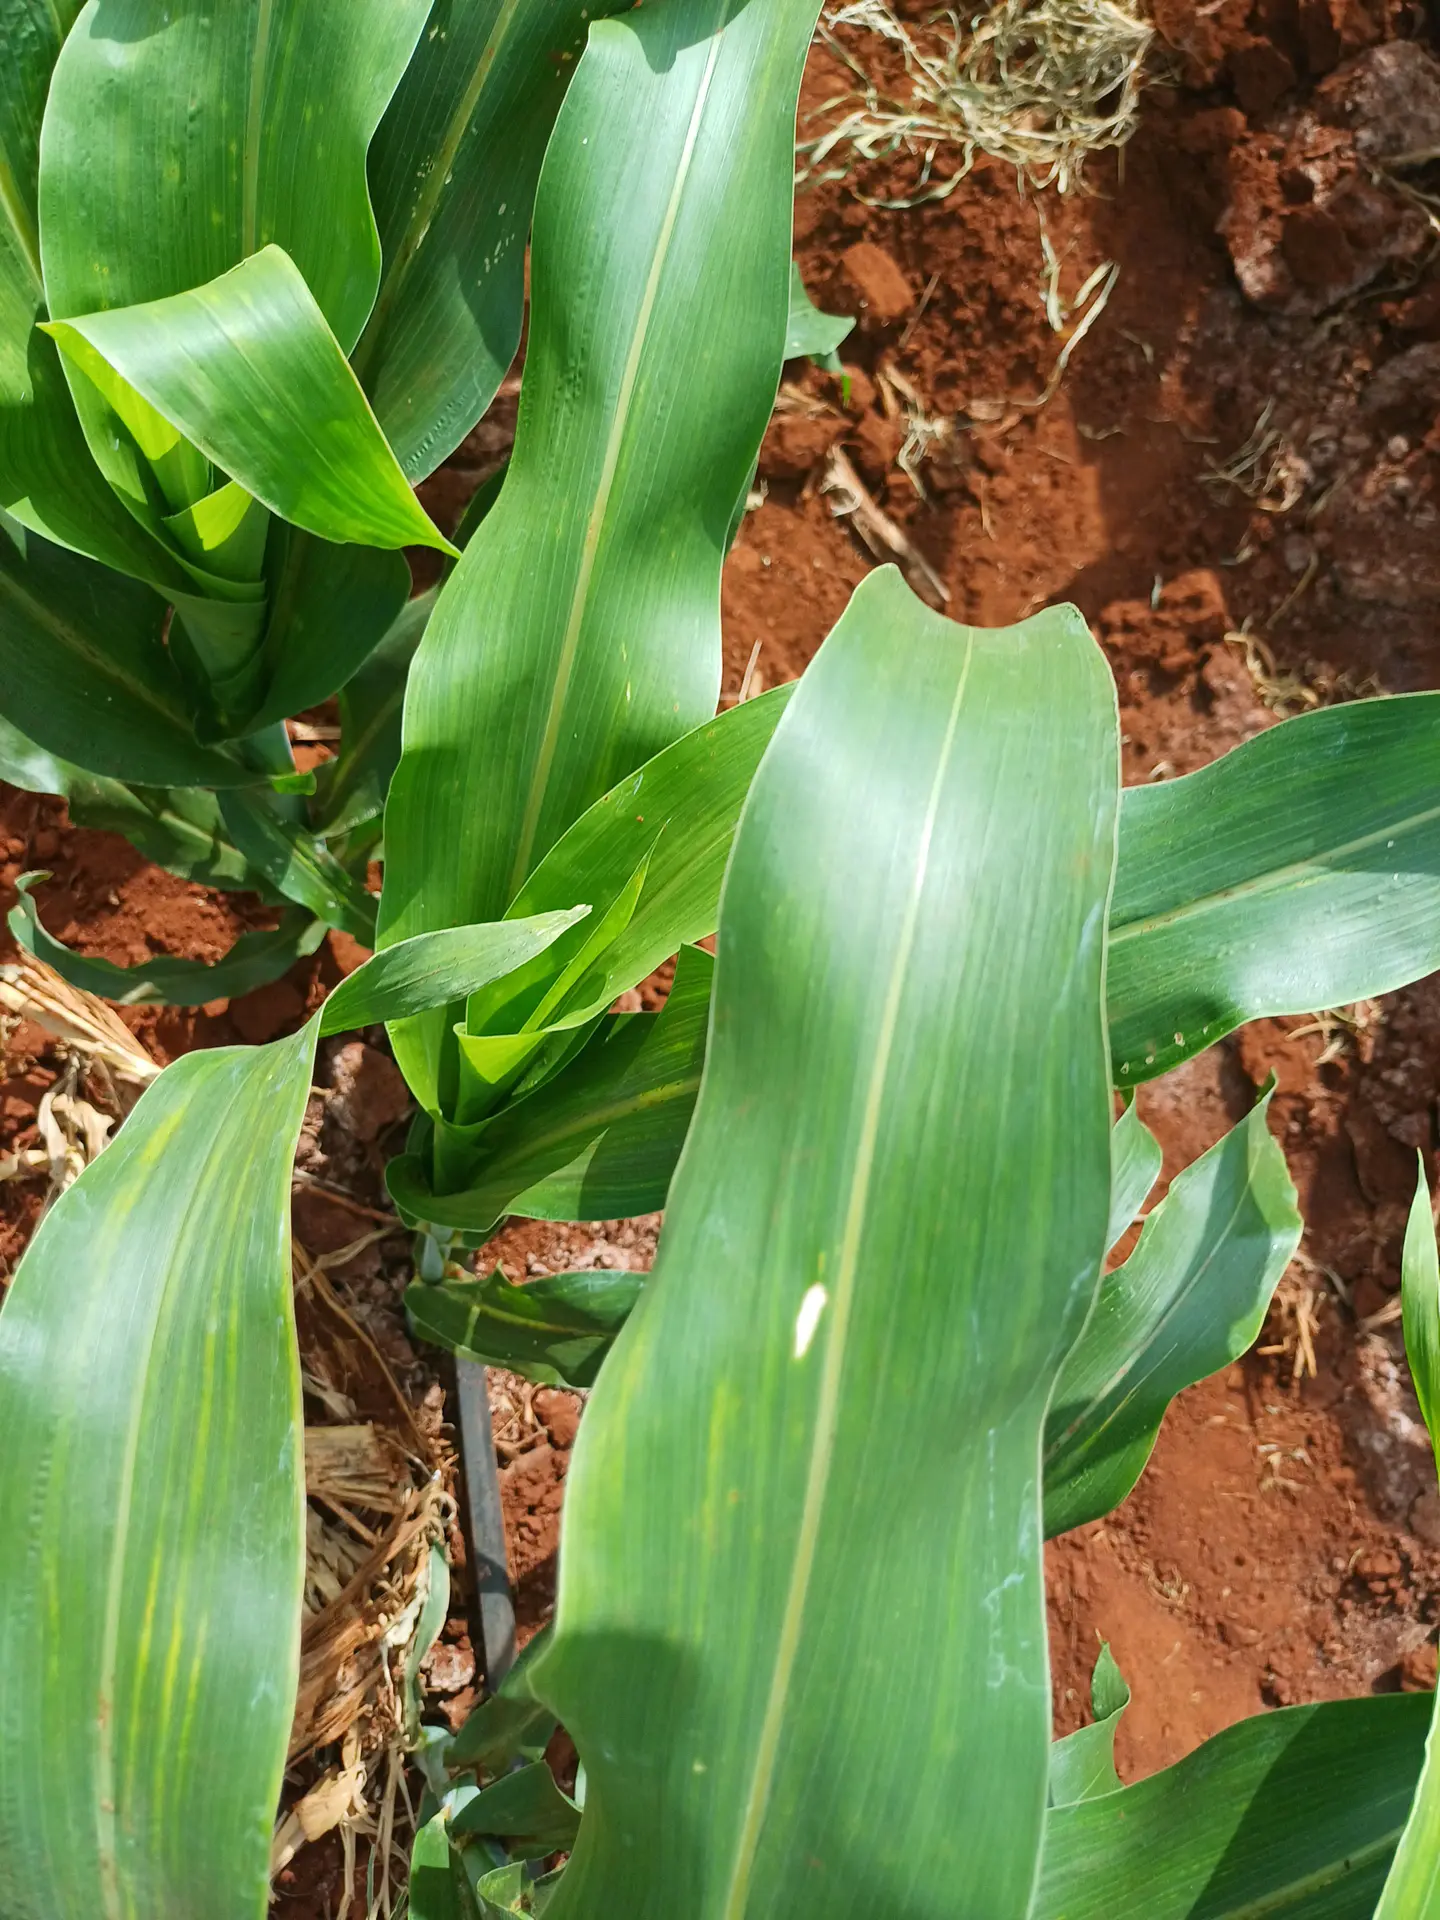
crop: sorghum
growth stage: vegetative
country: Kenya
